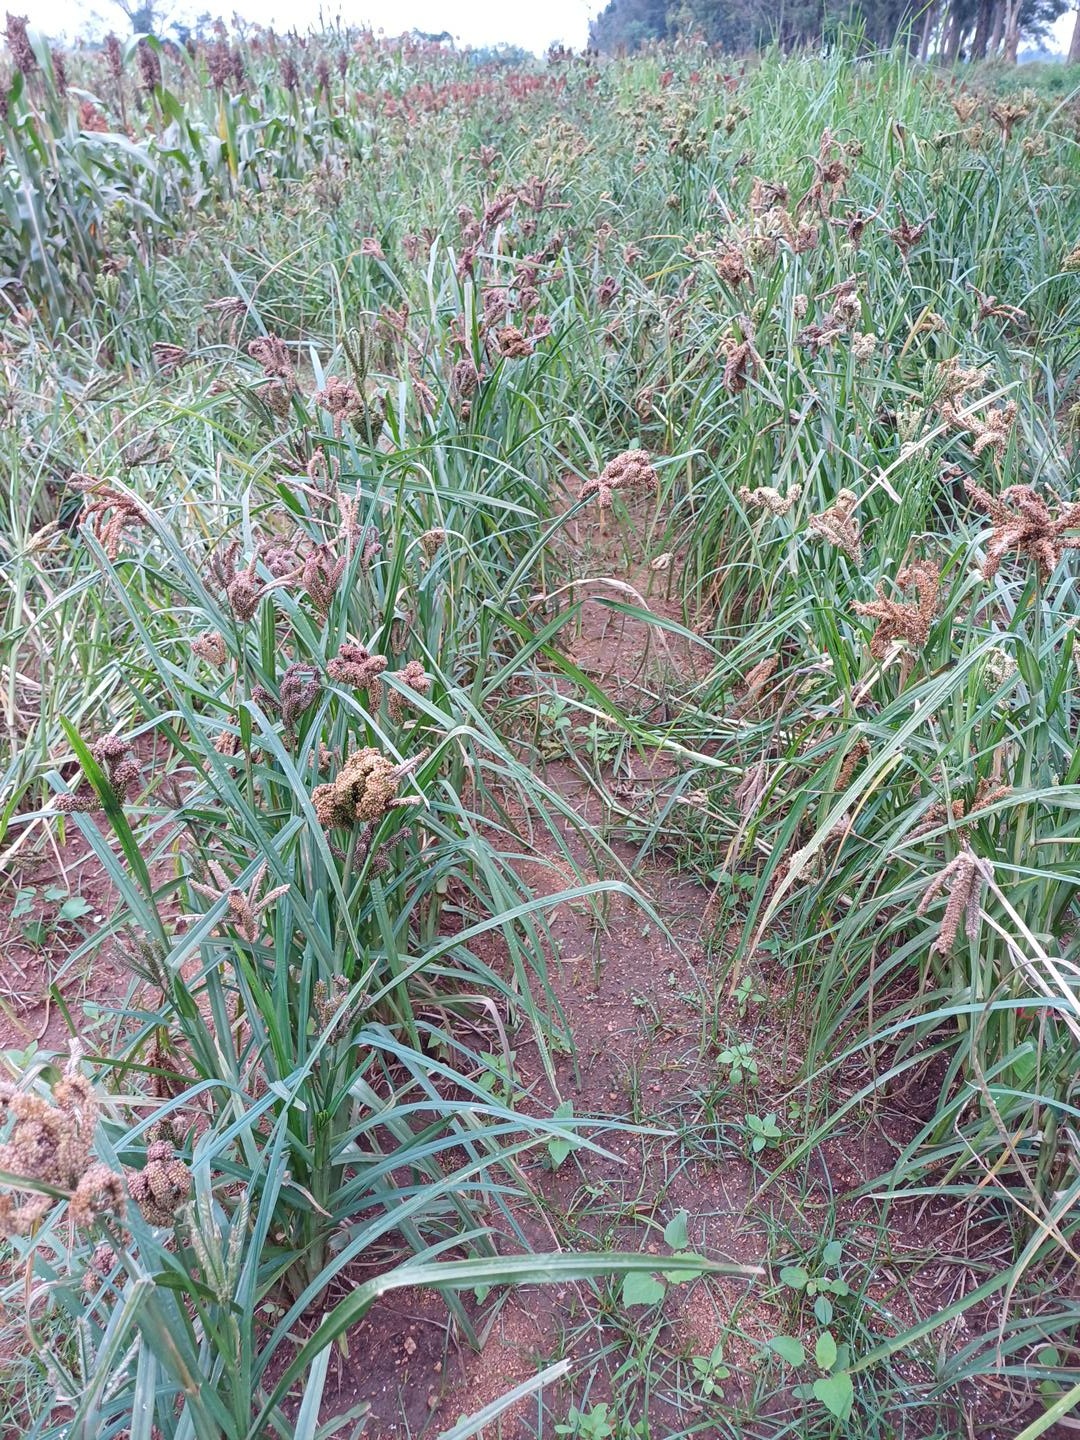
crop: finger millet
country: Kenya
